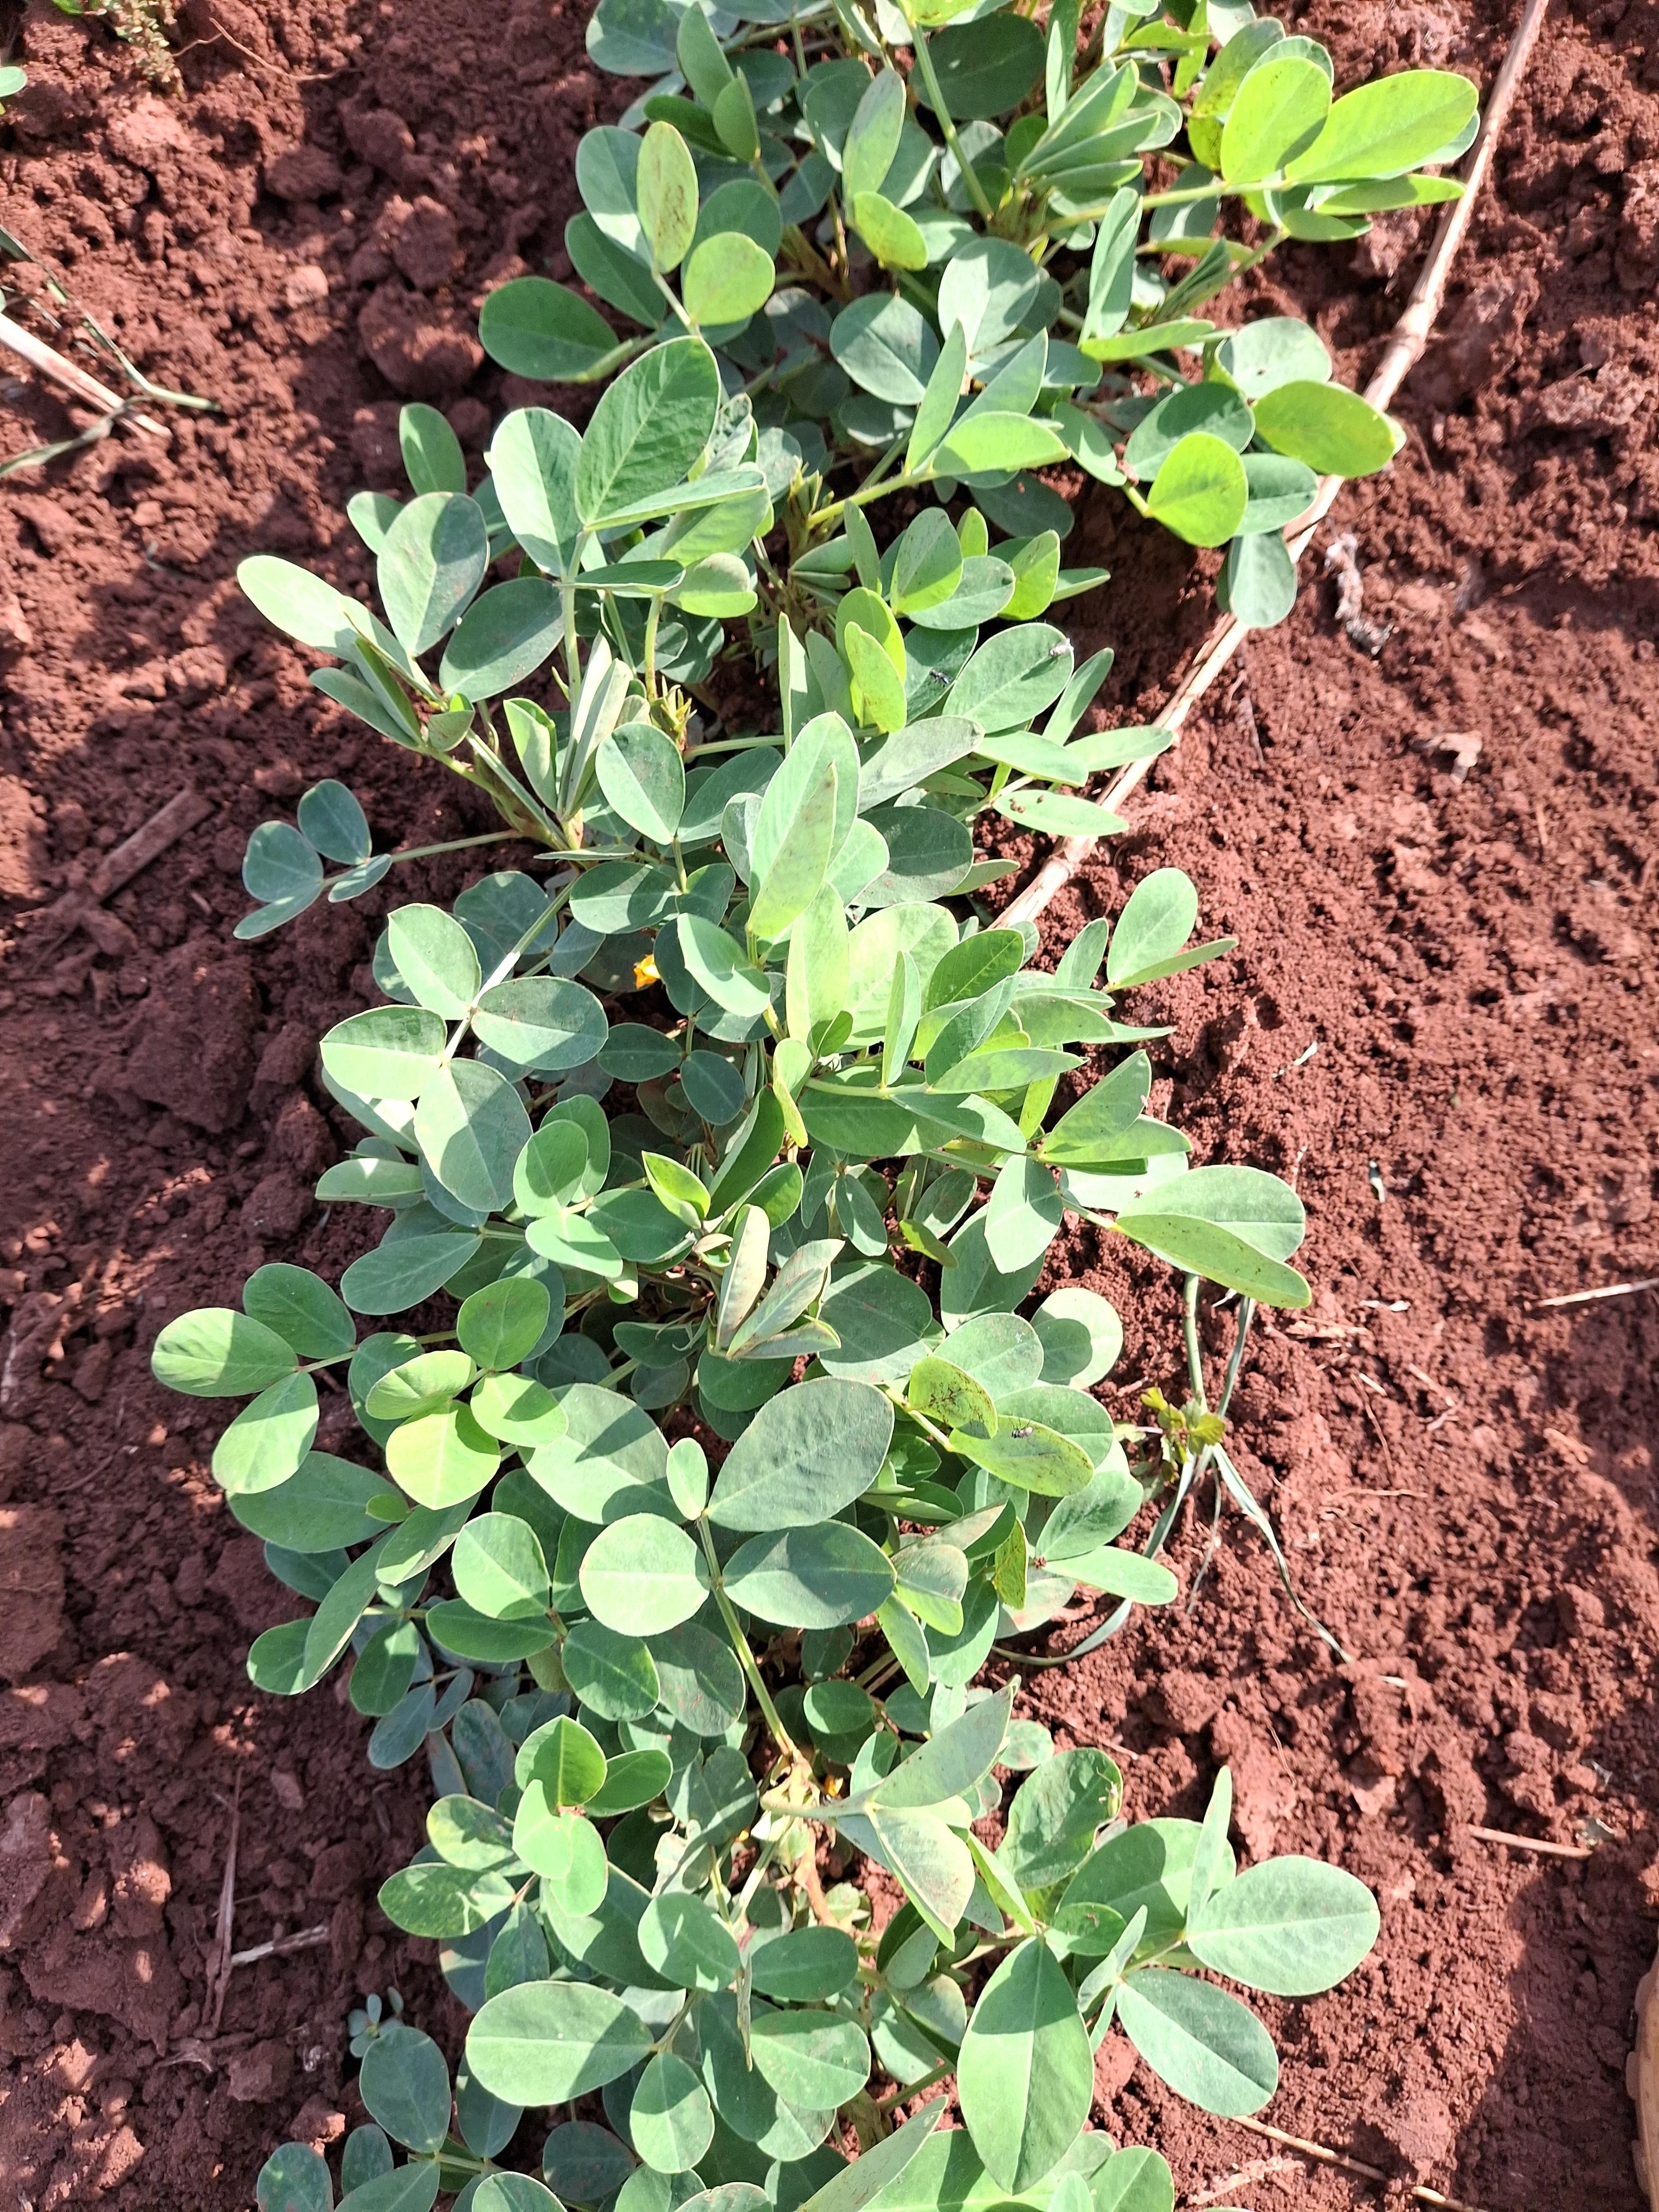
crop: groundnut
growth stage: vegetative
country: Kenya
